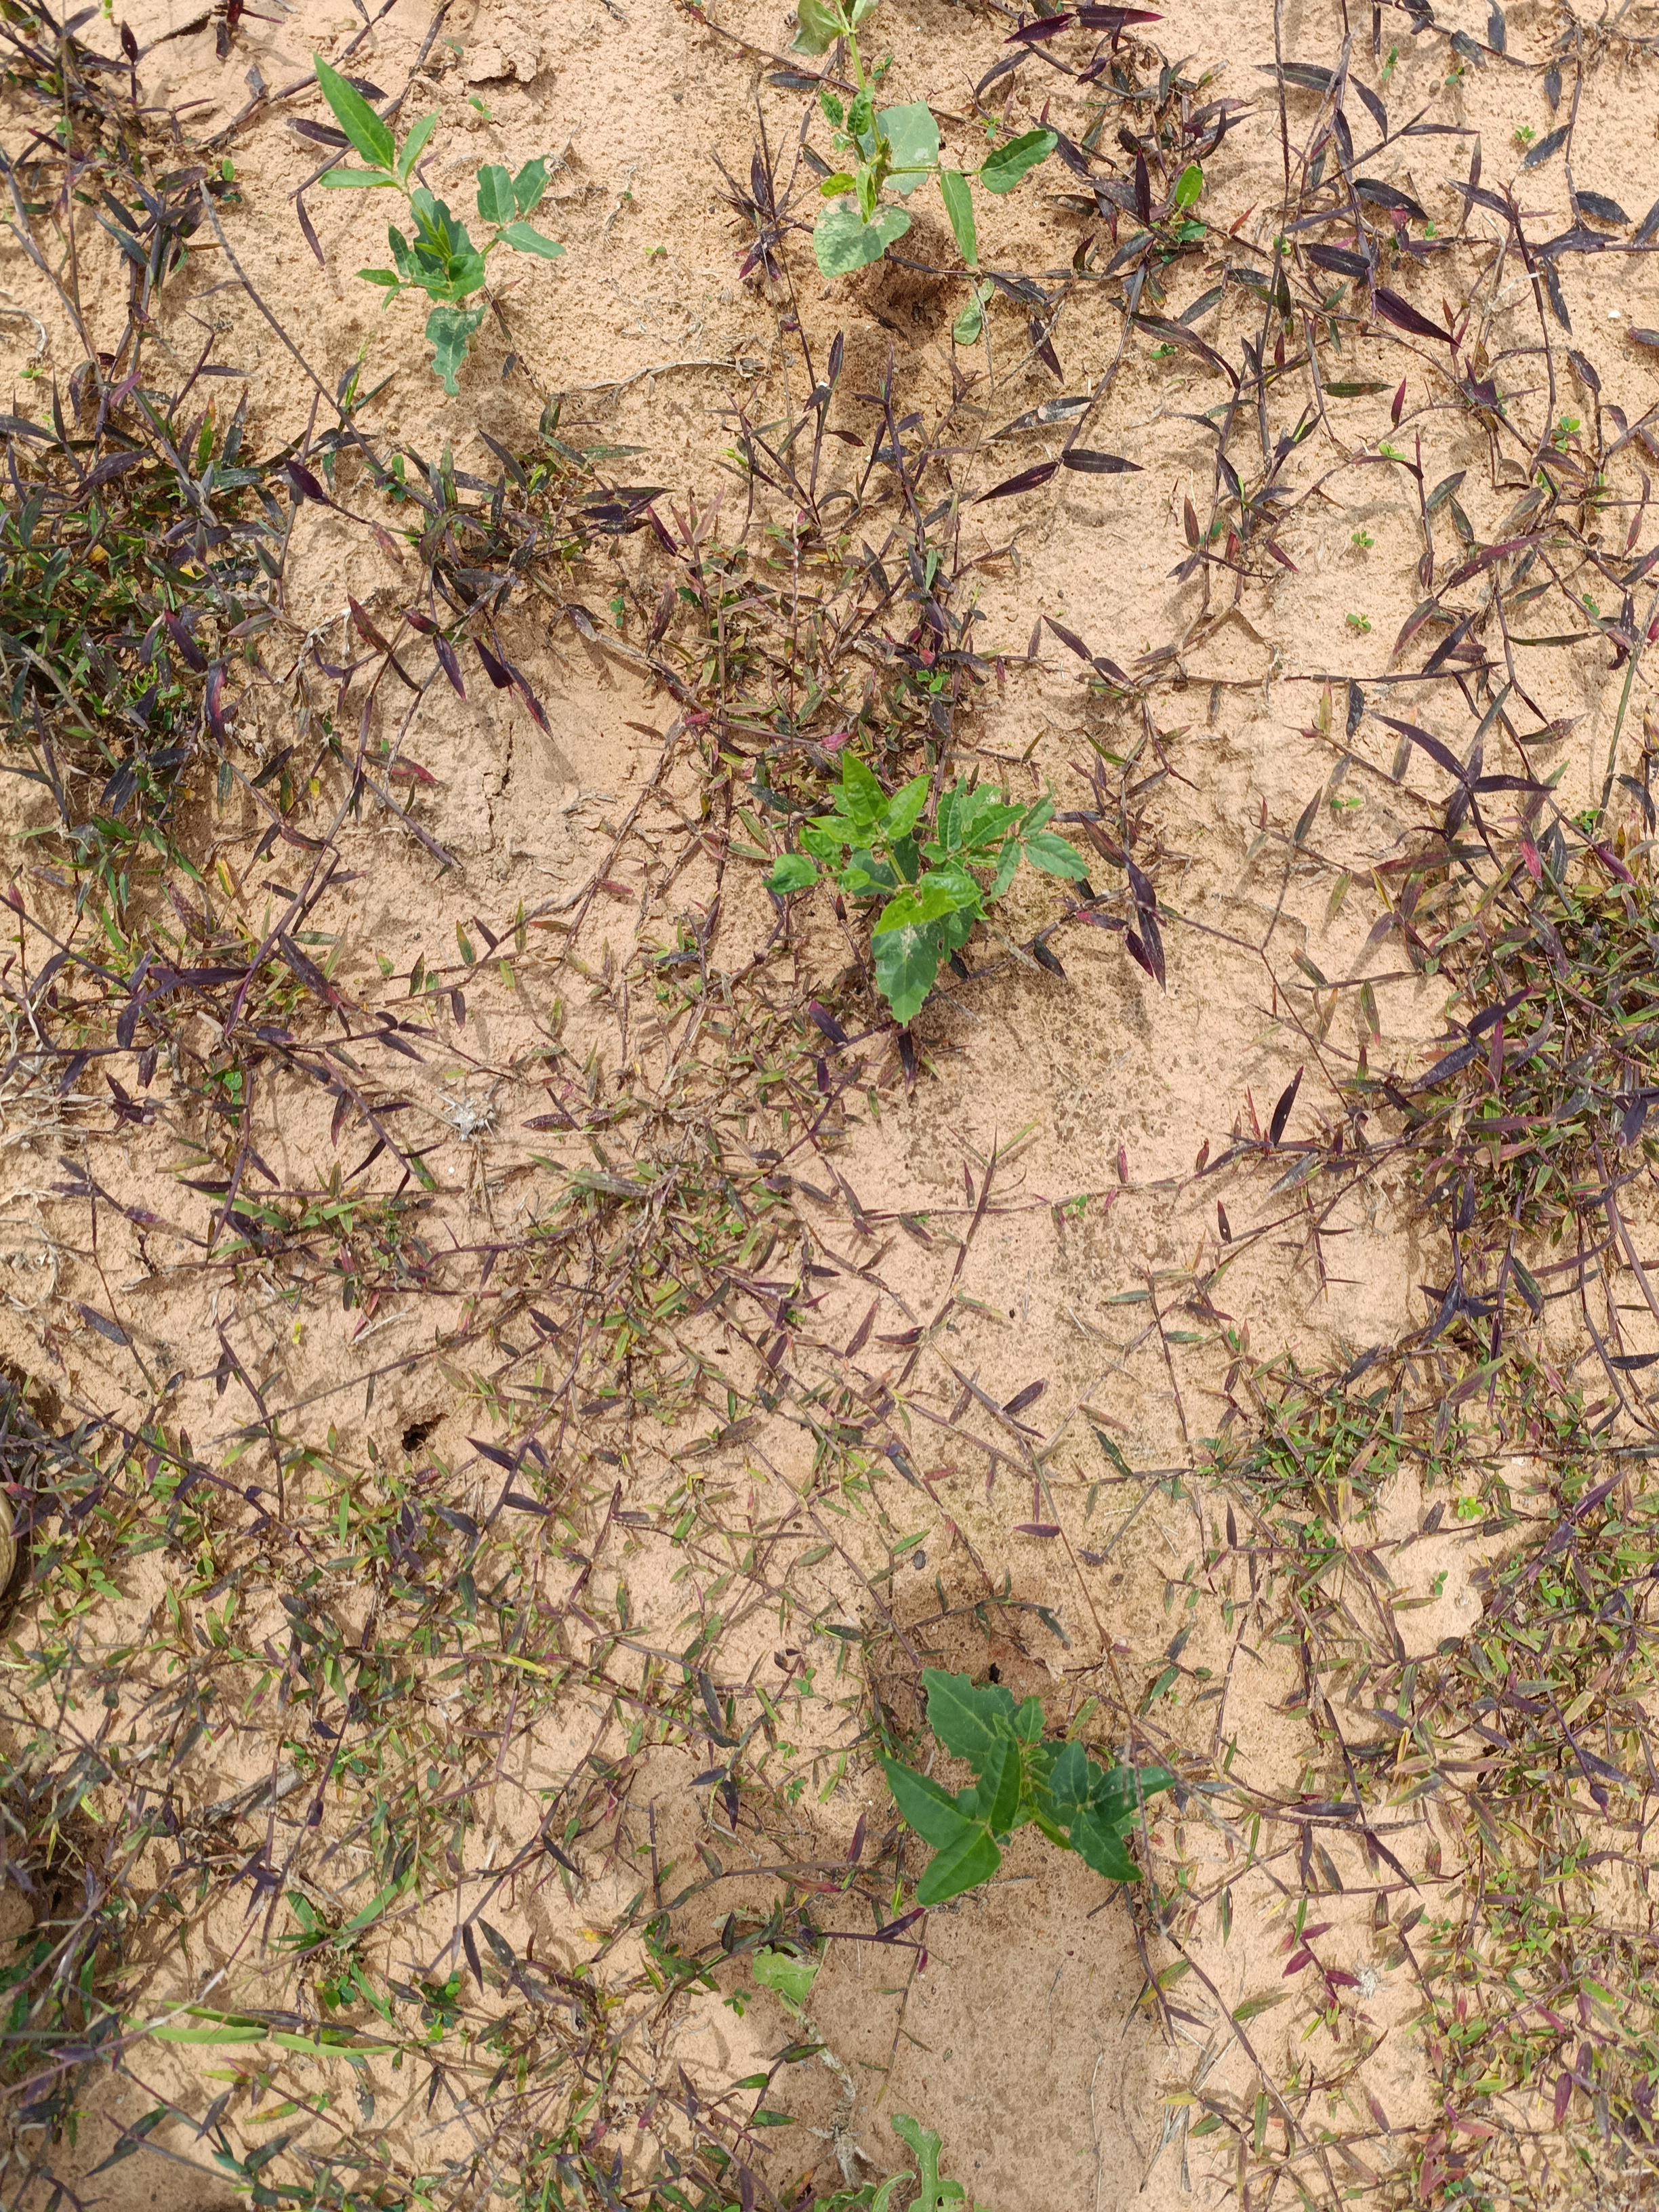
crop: cowpea
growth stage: emergence
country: Nigeria
